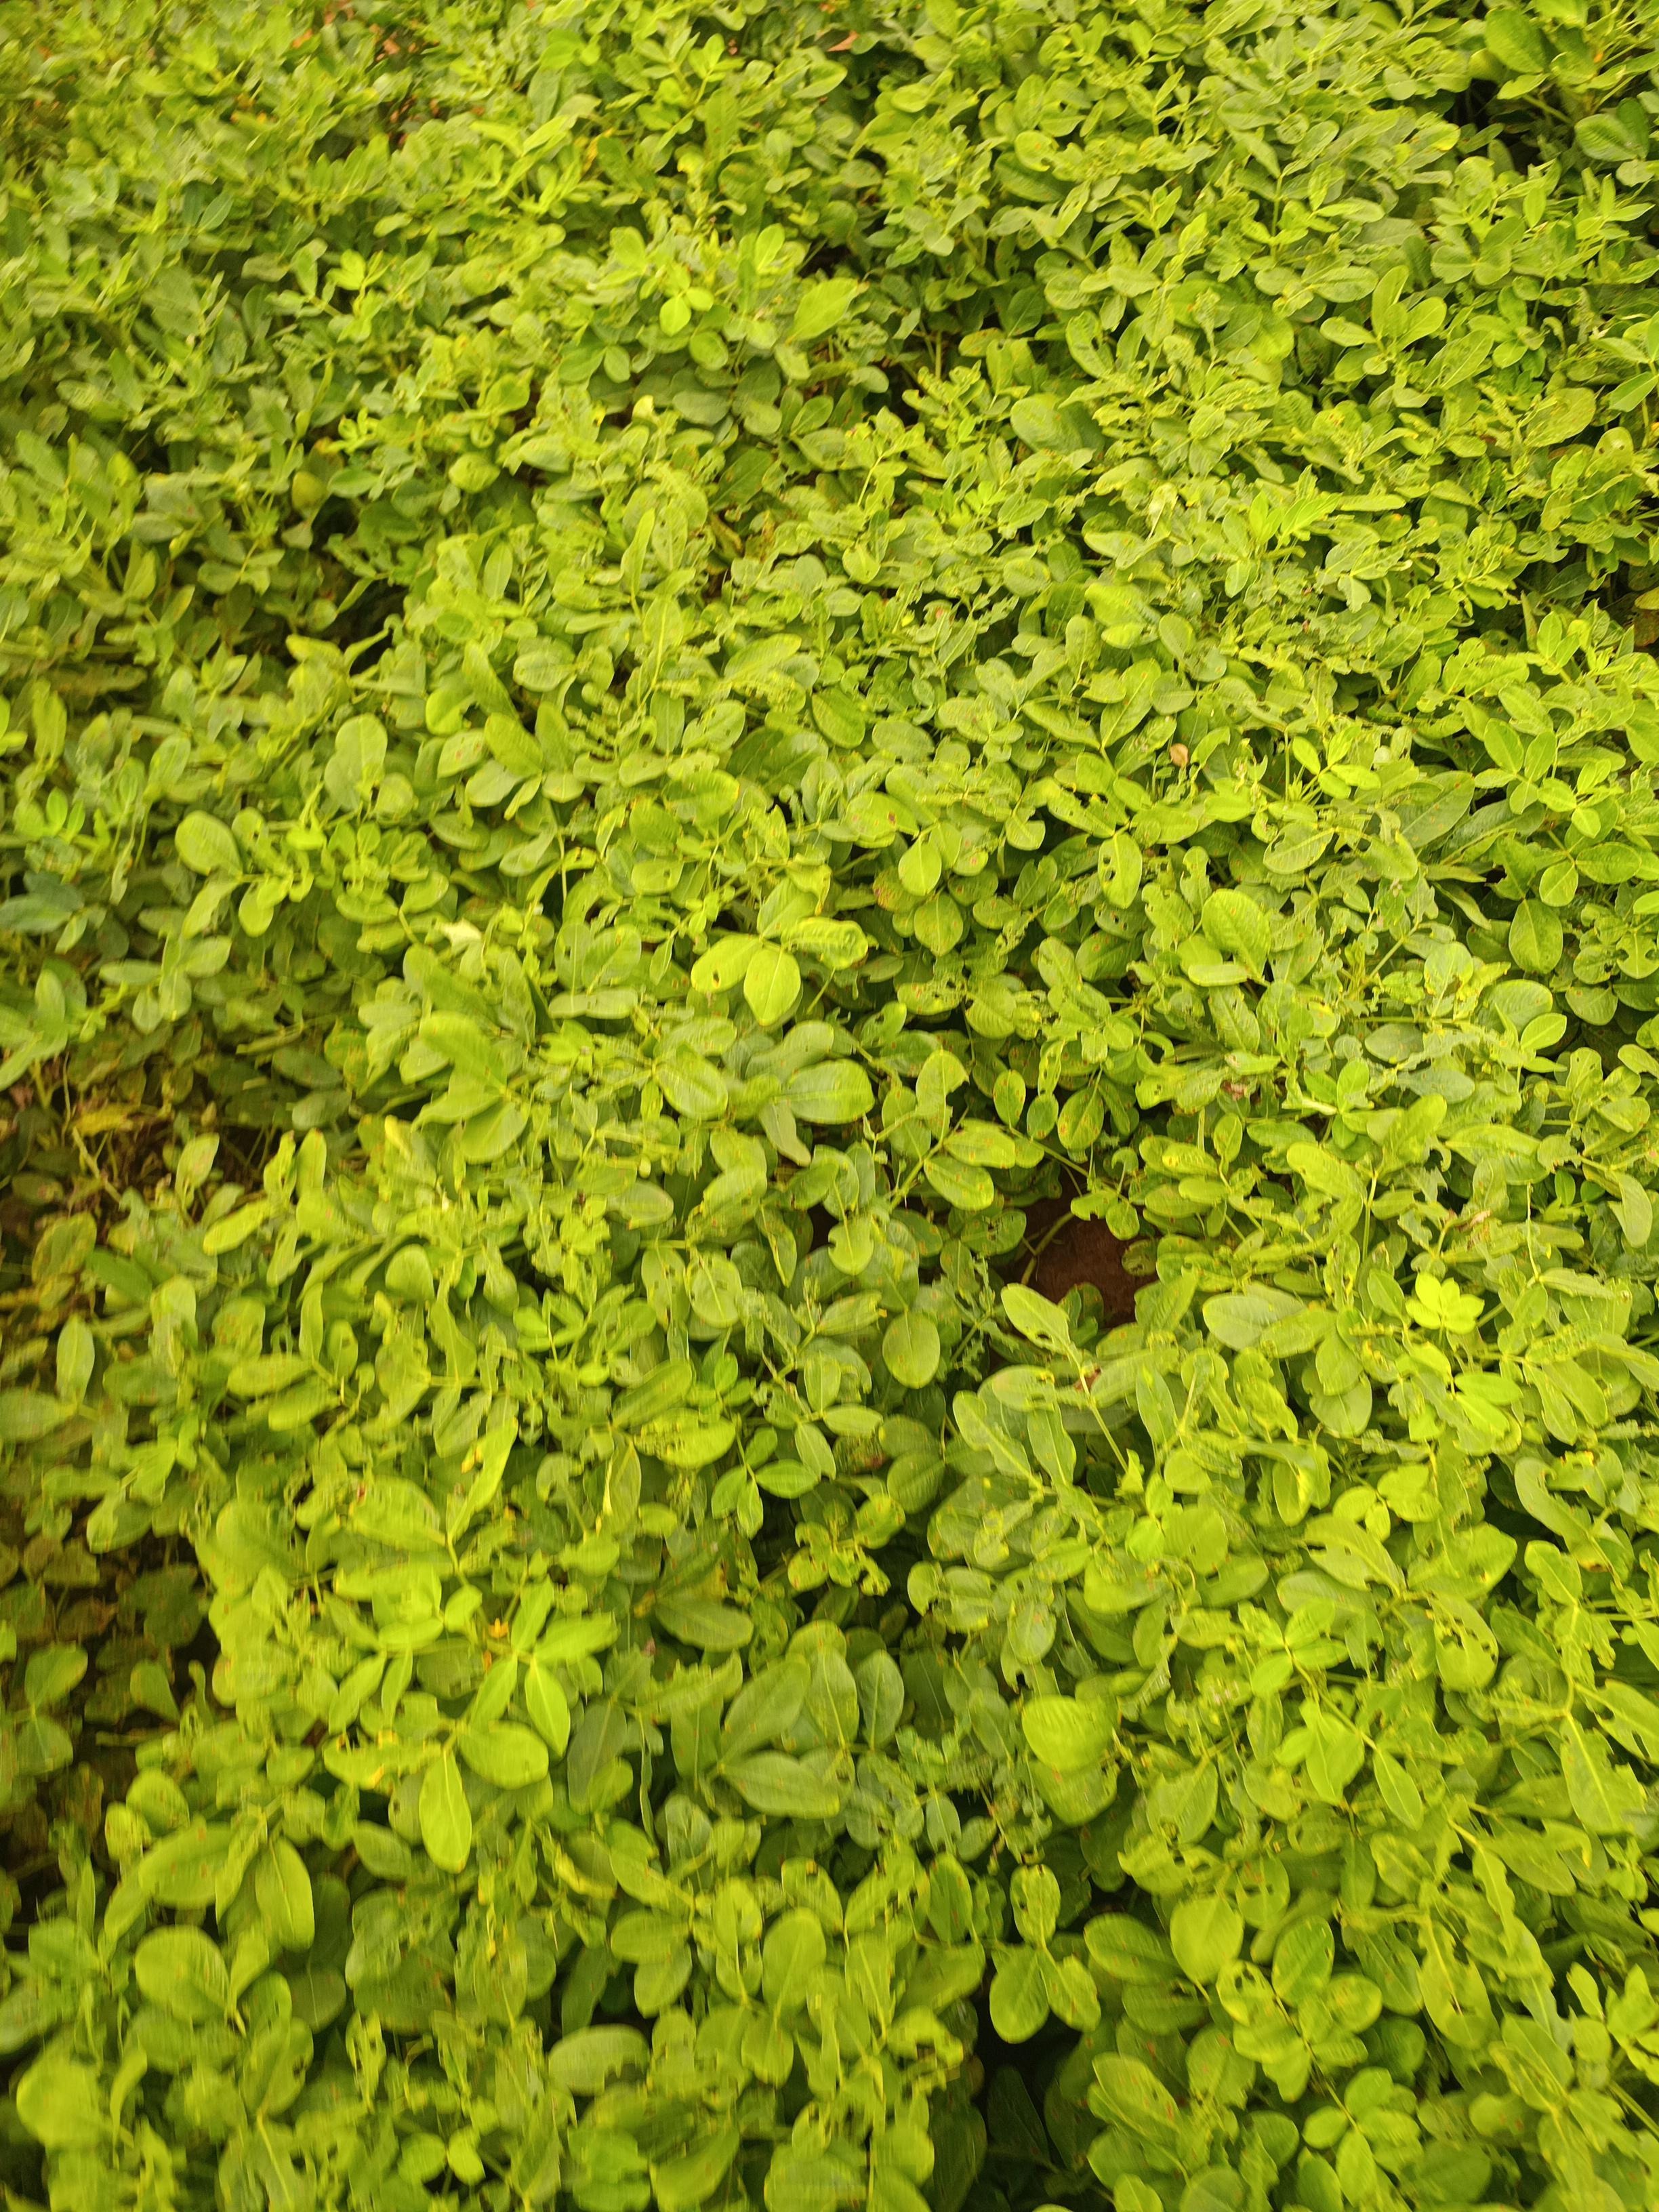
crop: groundnut
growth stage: pegging
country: Kenya
